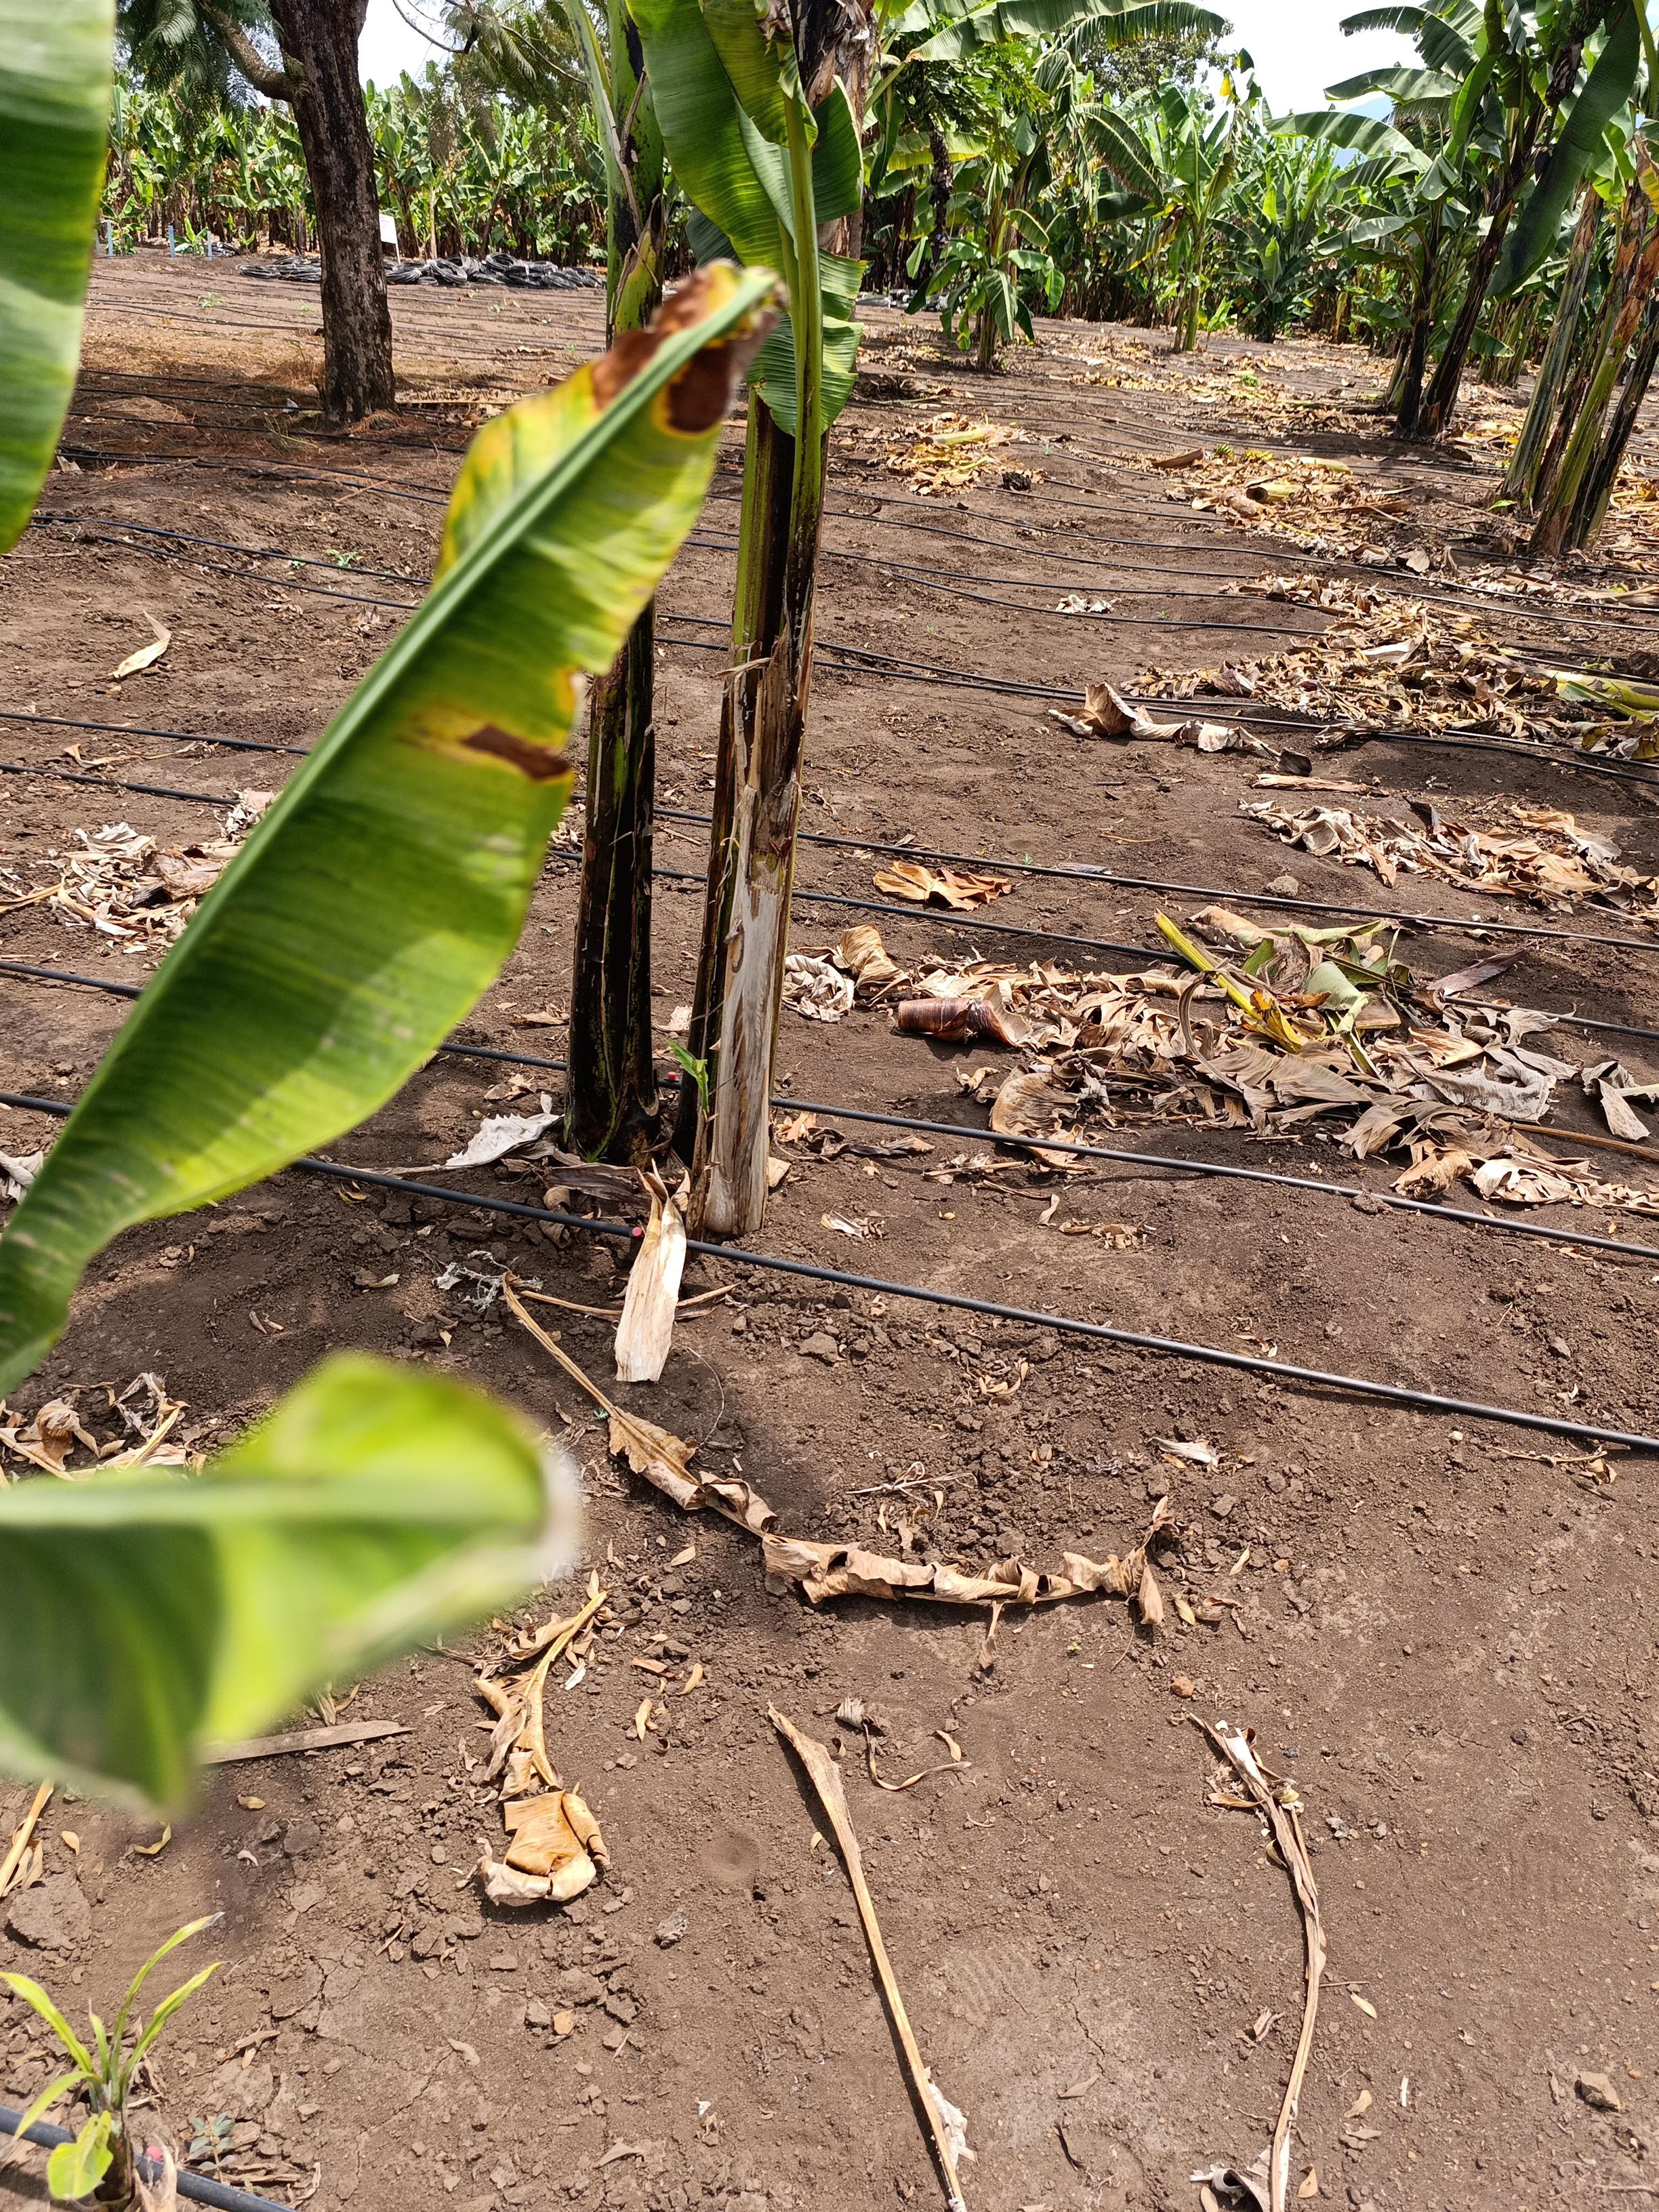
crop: banana
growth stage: vegetative
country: Tanzania
